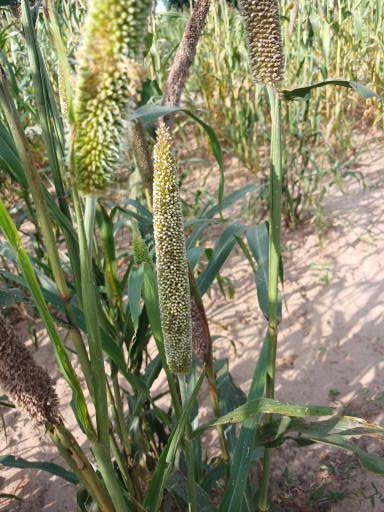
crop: pearl millet
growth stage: filling grain
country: Senegal
